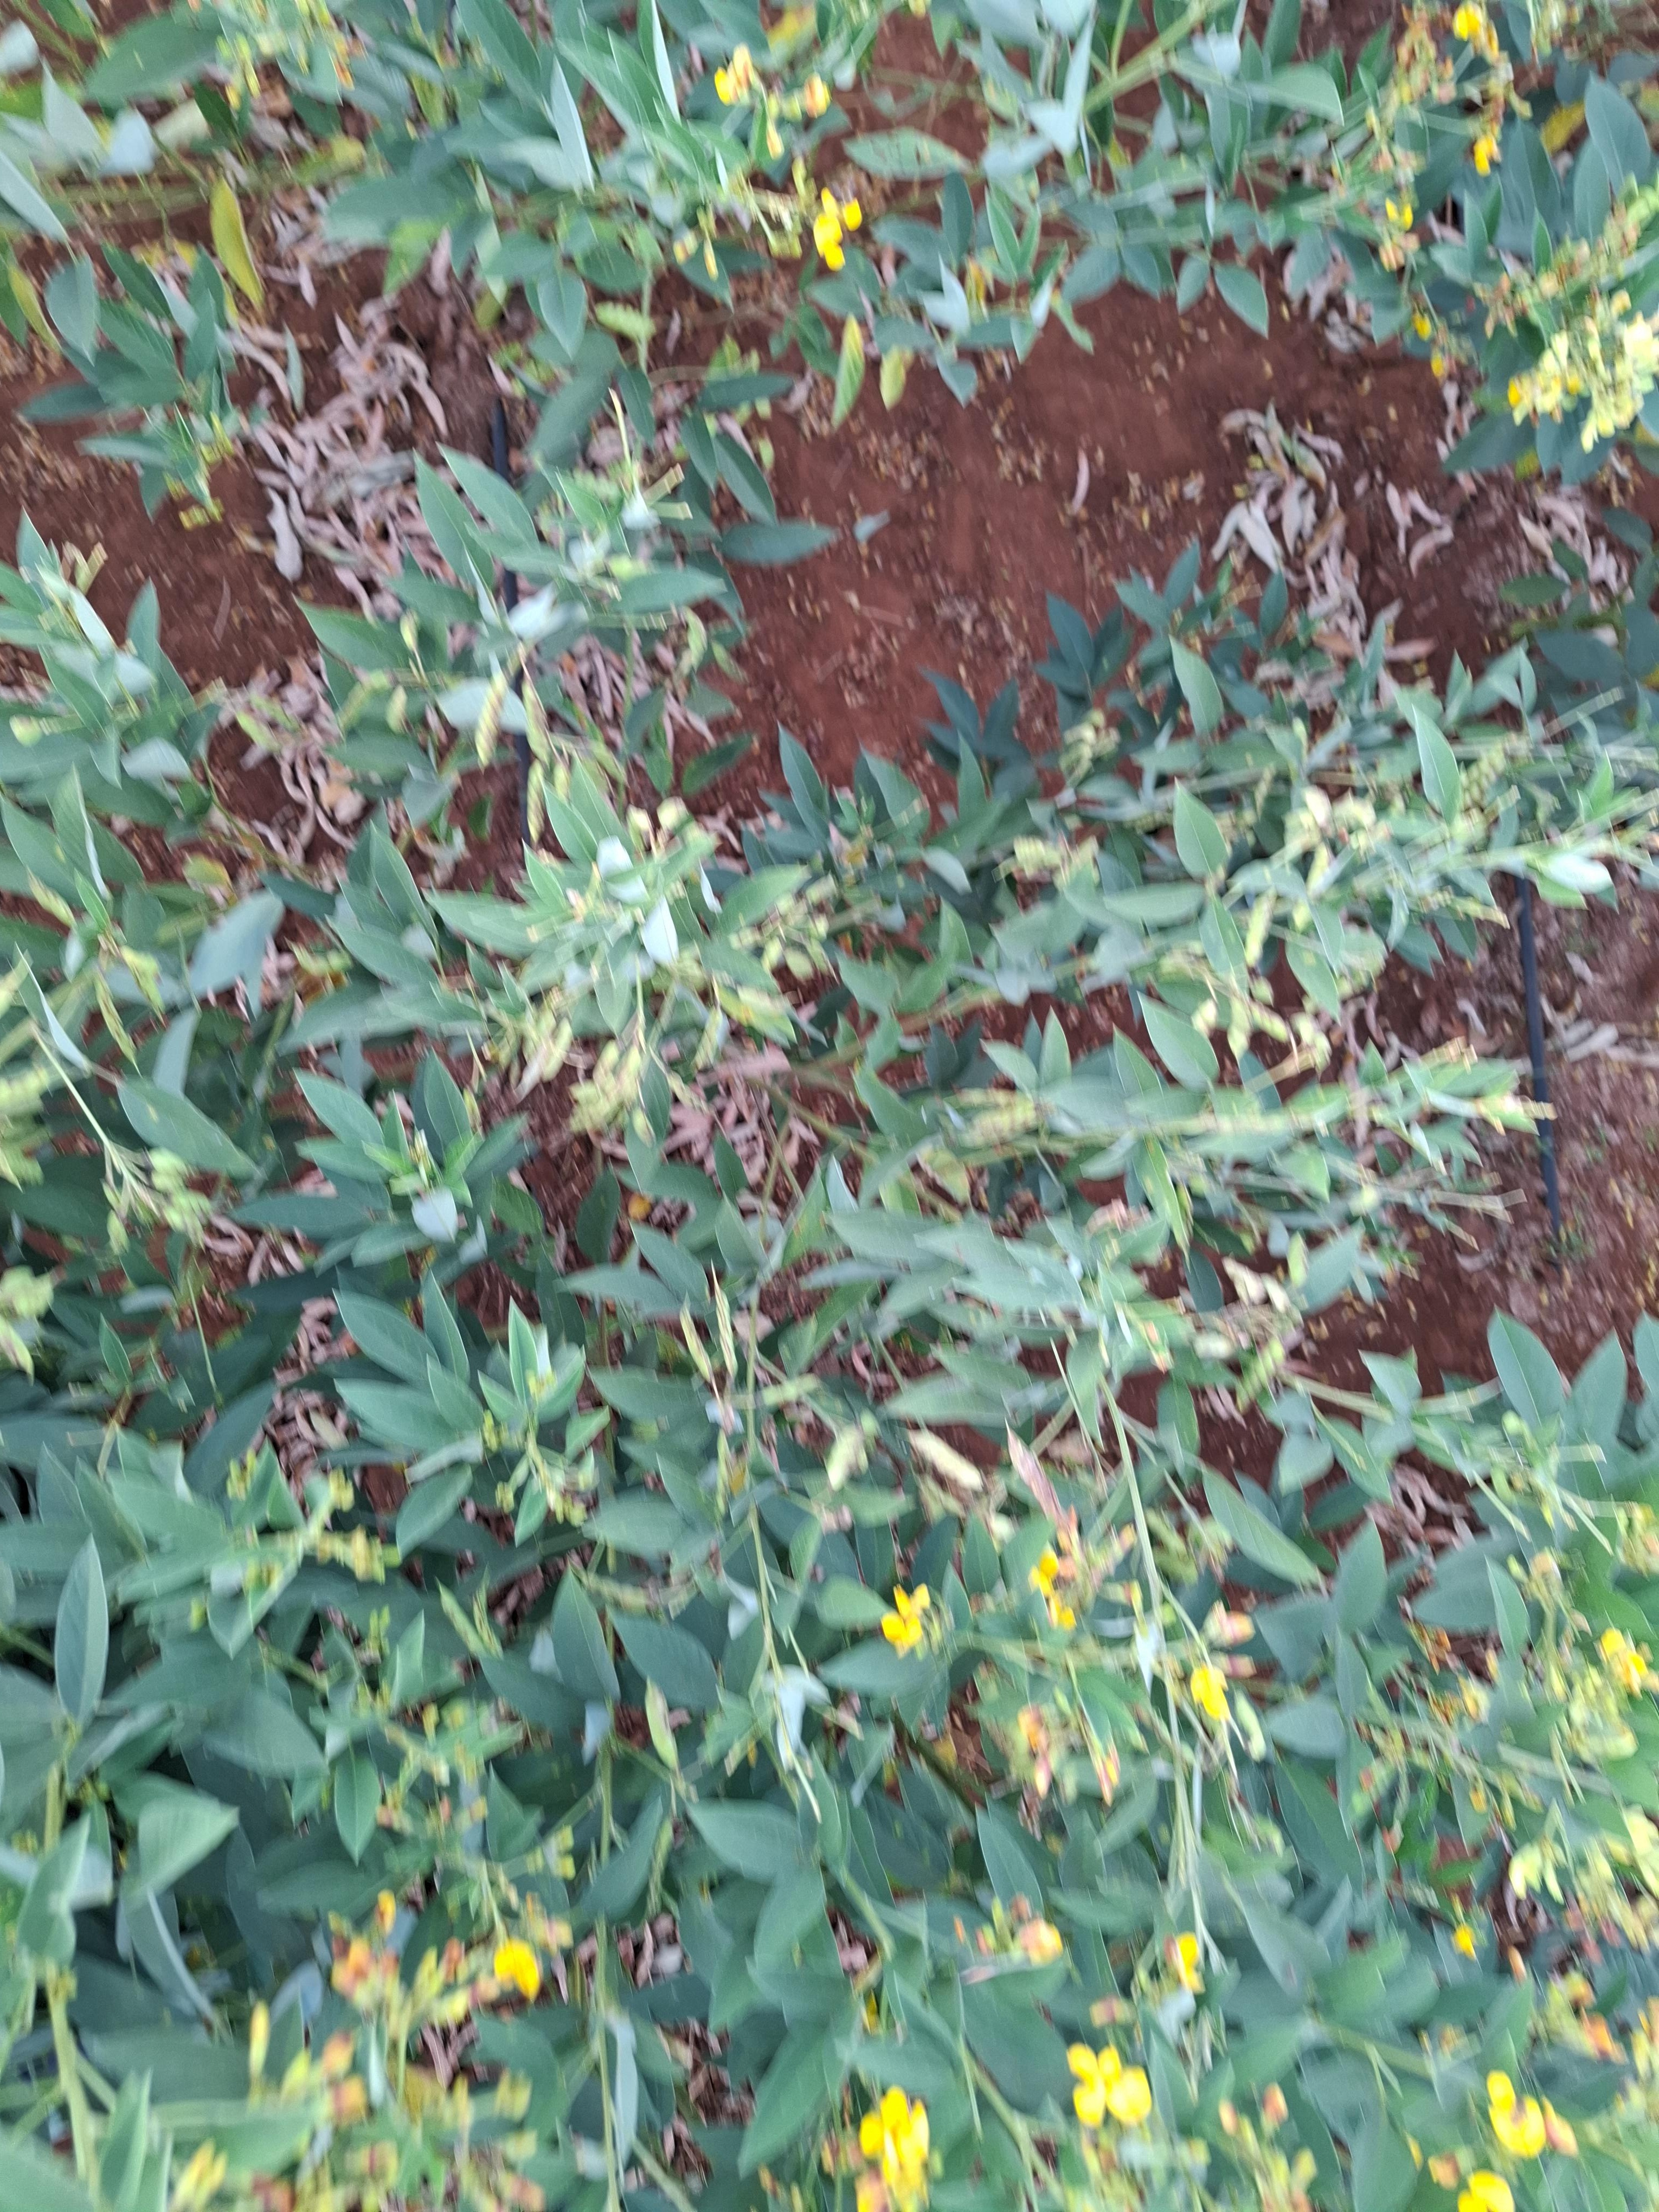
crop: pigeonpea
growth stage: development pod
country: Kenya
